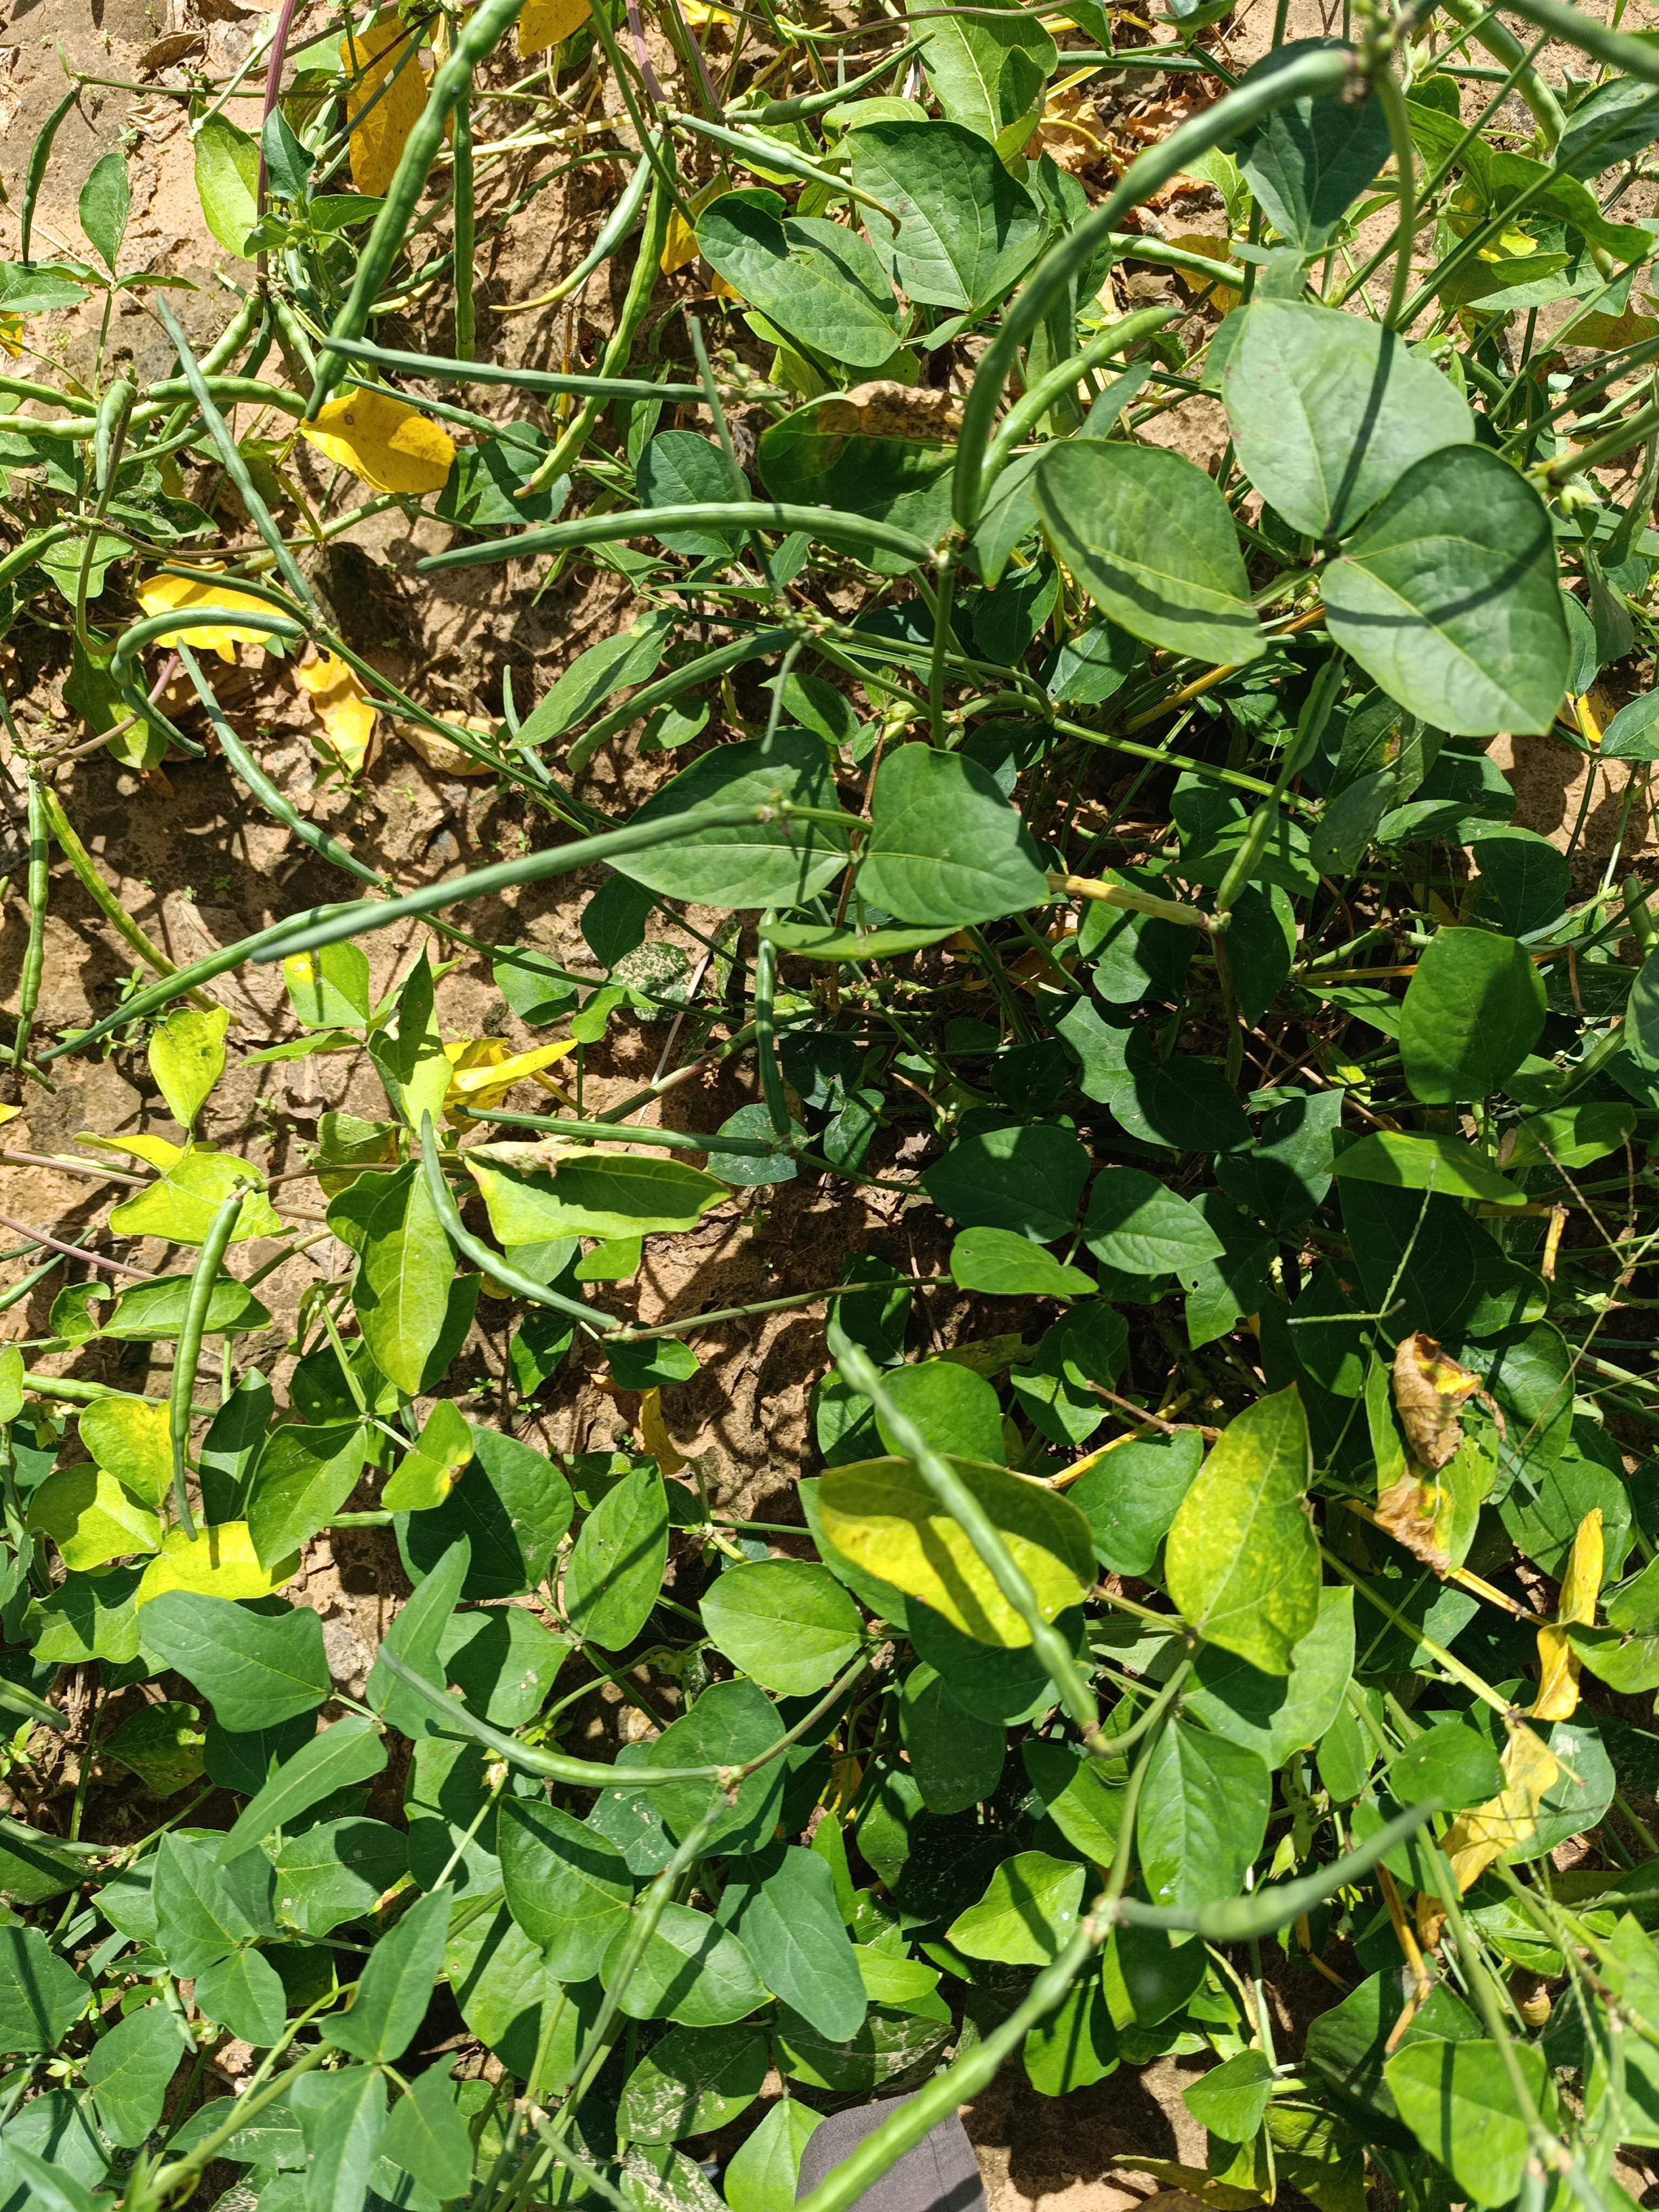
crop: cowpea
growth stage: maturity
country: Nigeria
